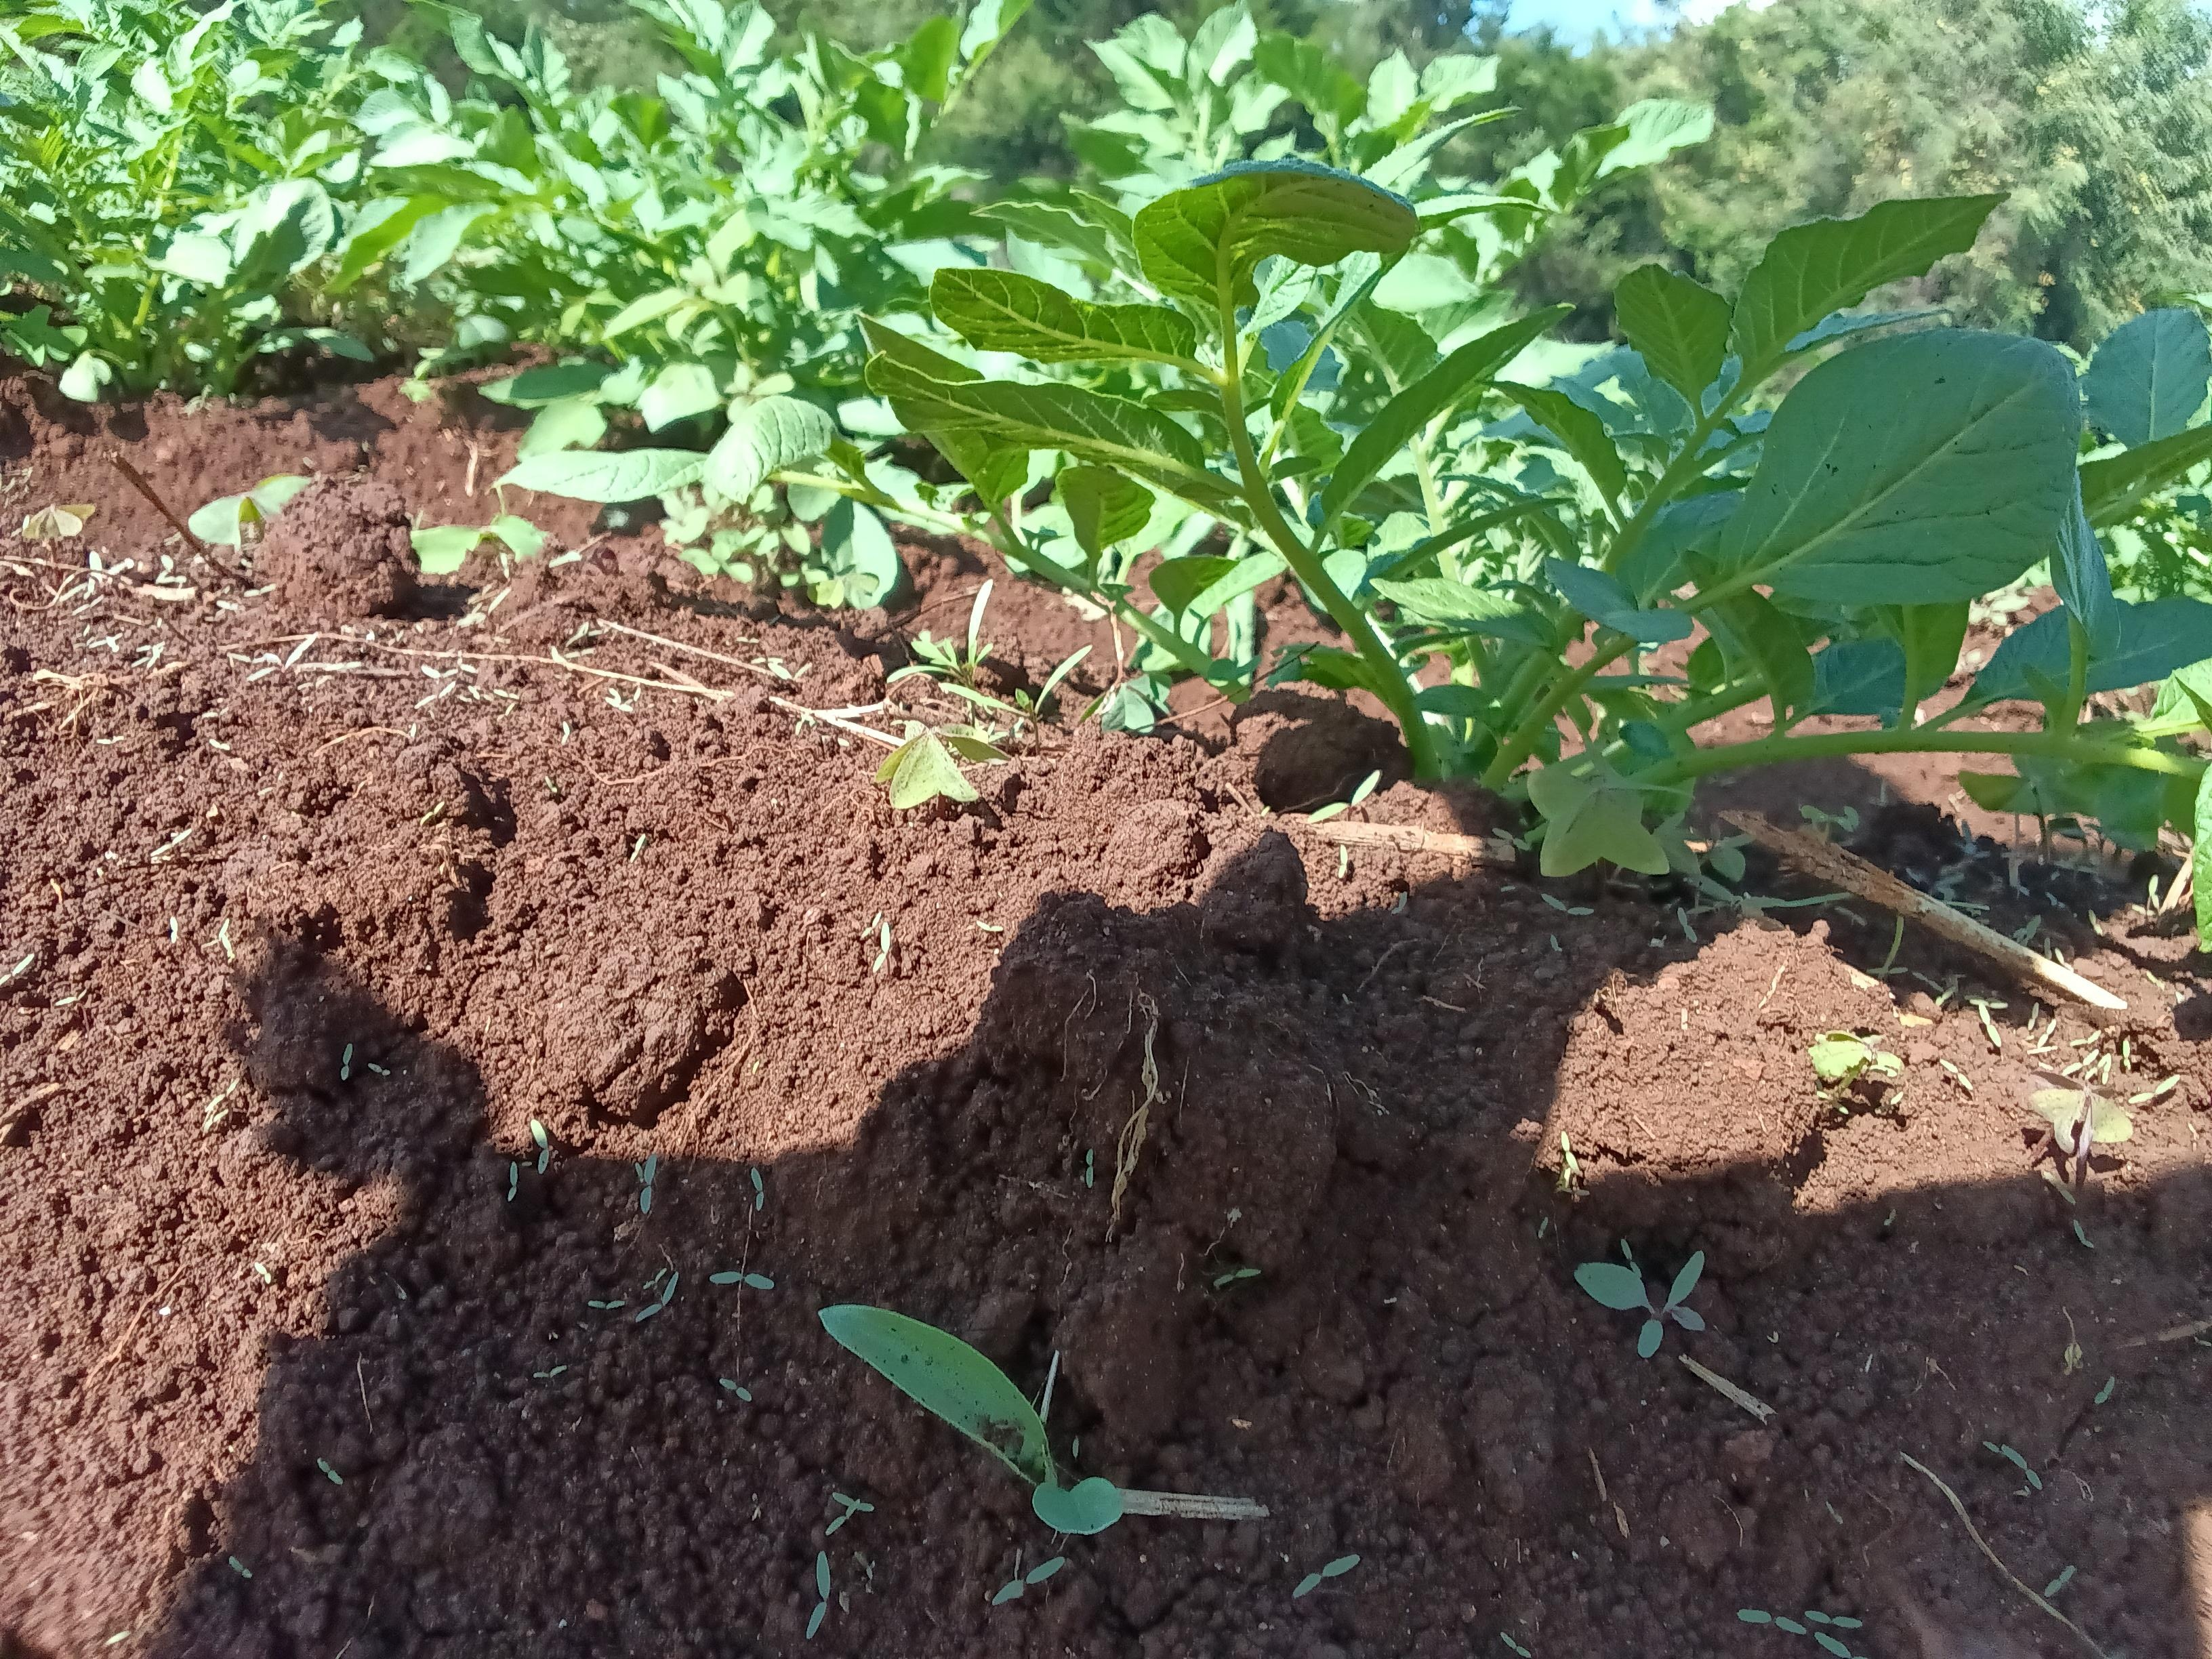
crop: potato
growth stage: vegetative
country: Kenya
